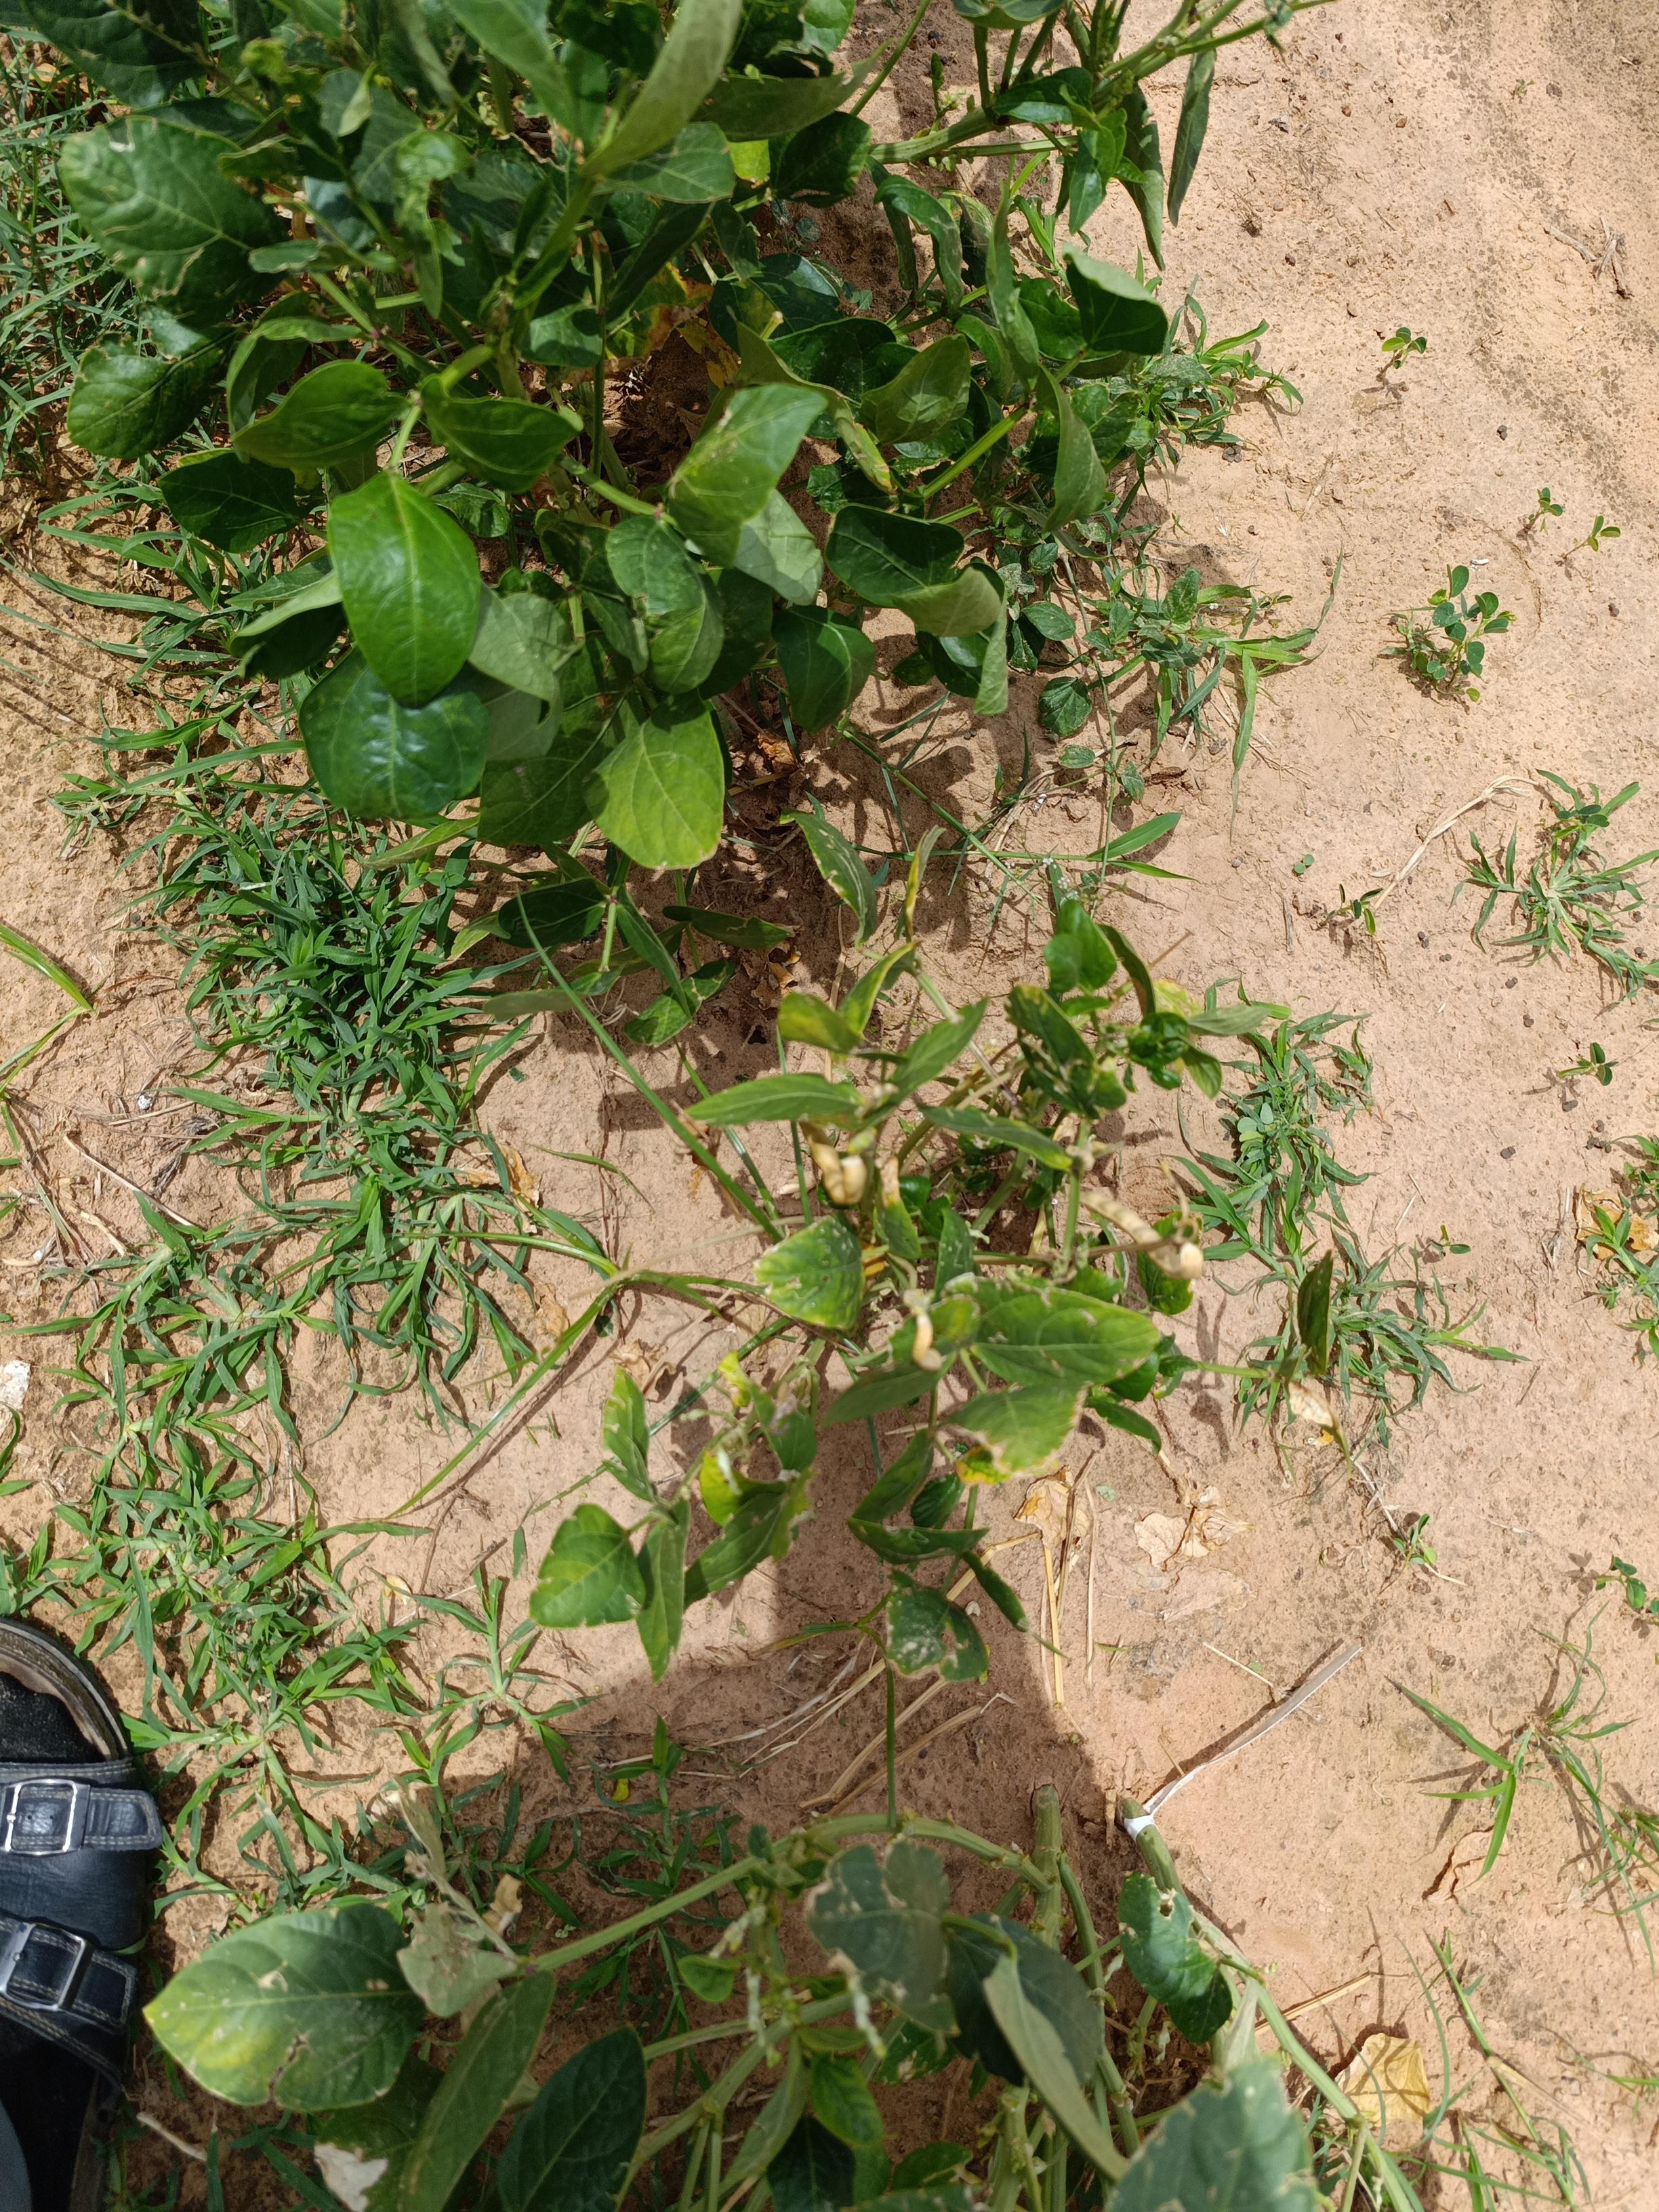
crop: cowpea
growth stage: harvest maturity
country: Nigeria
